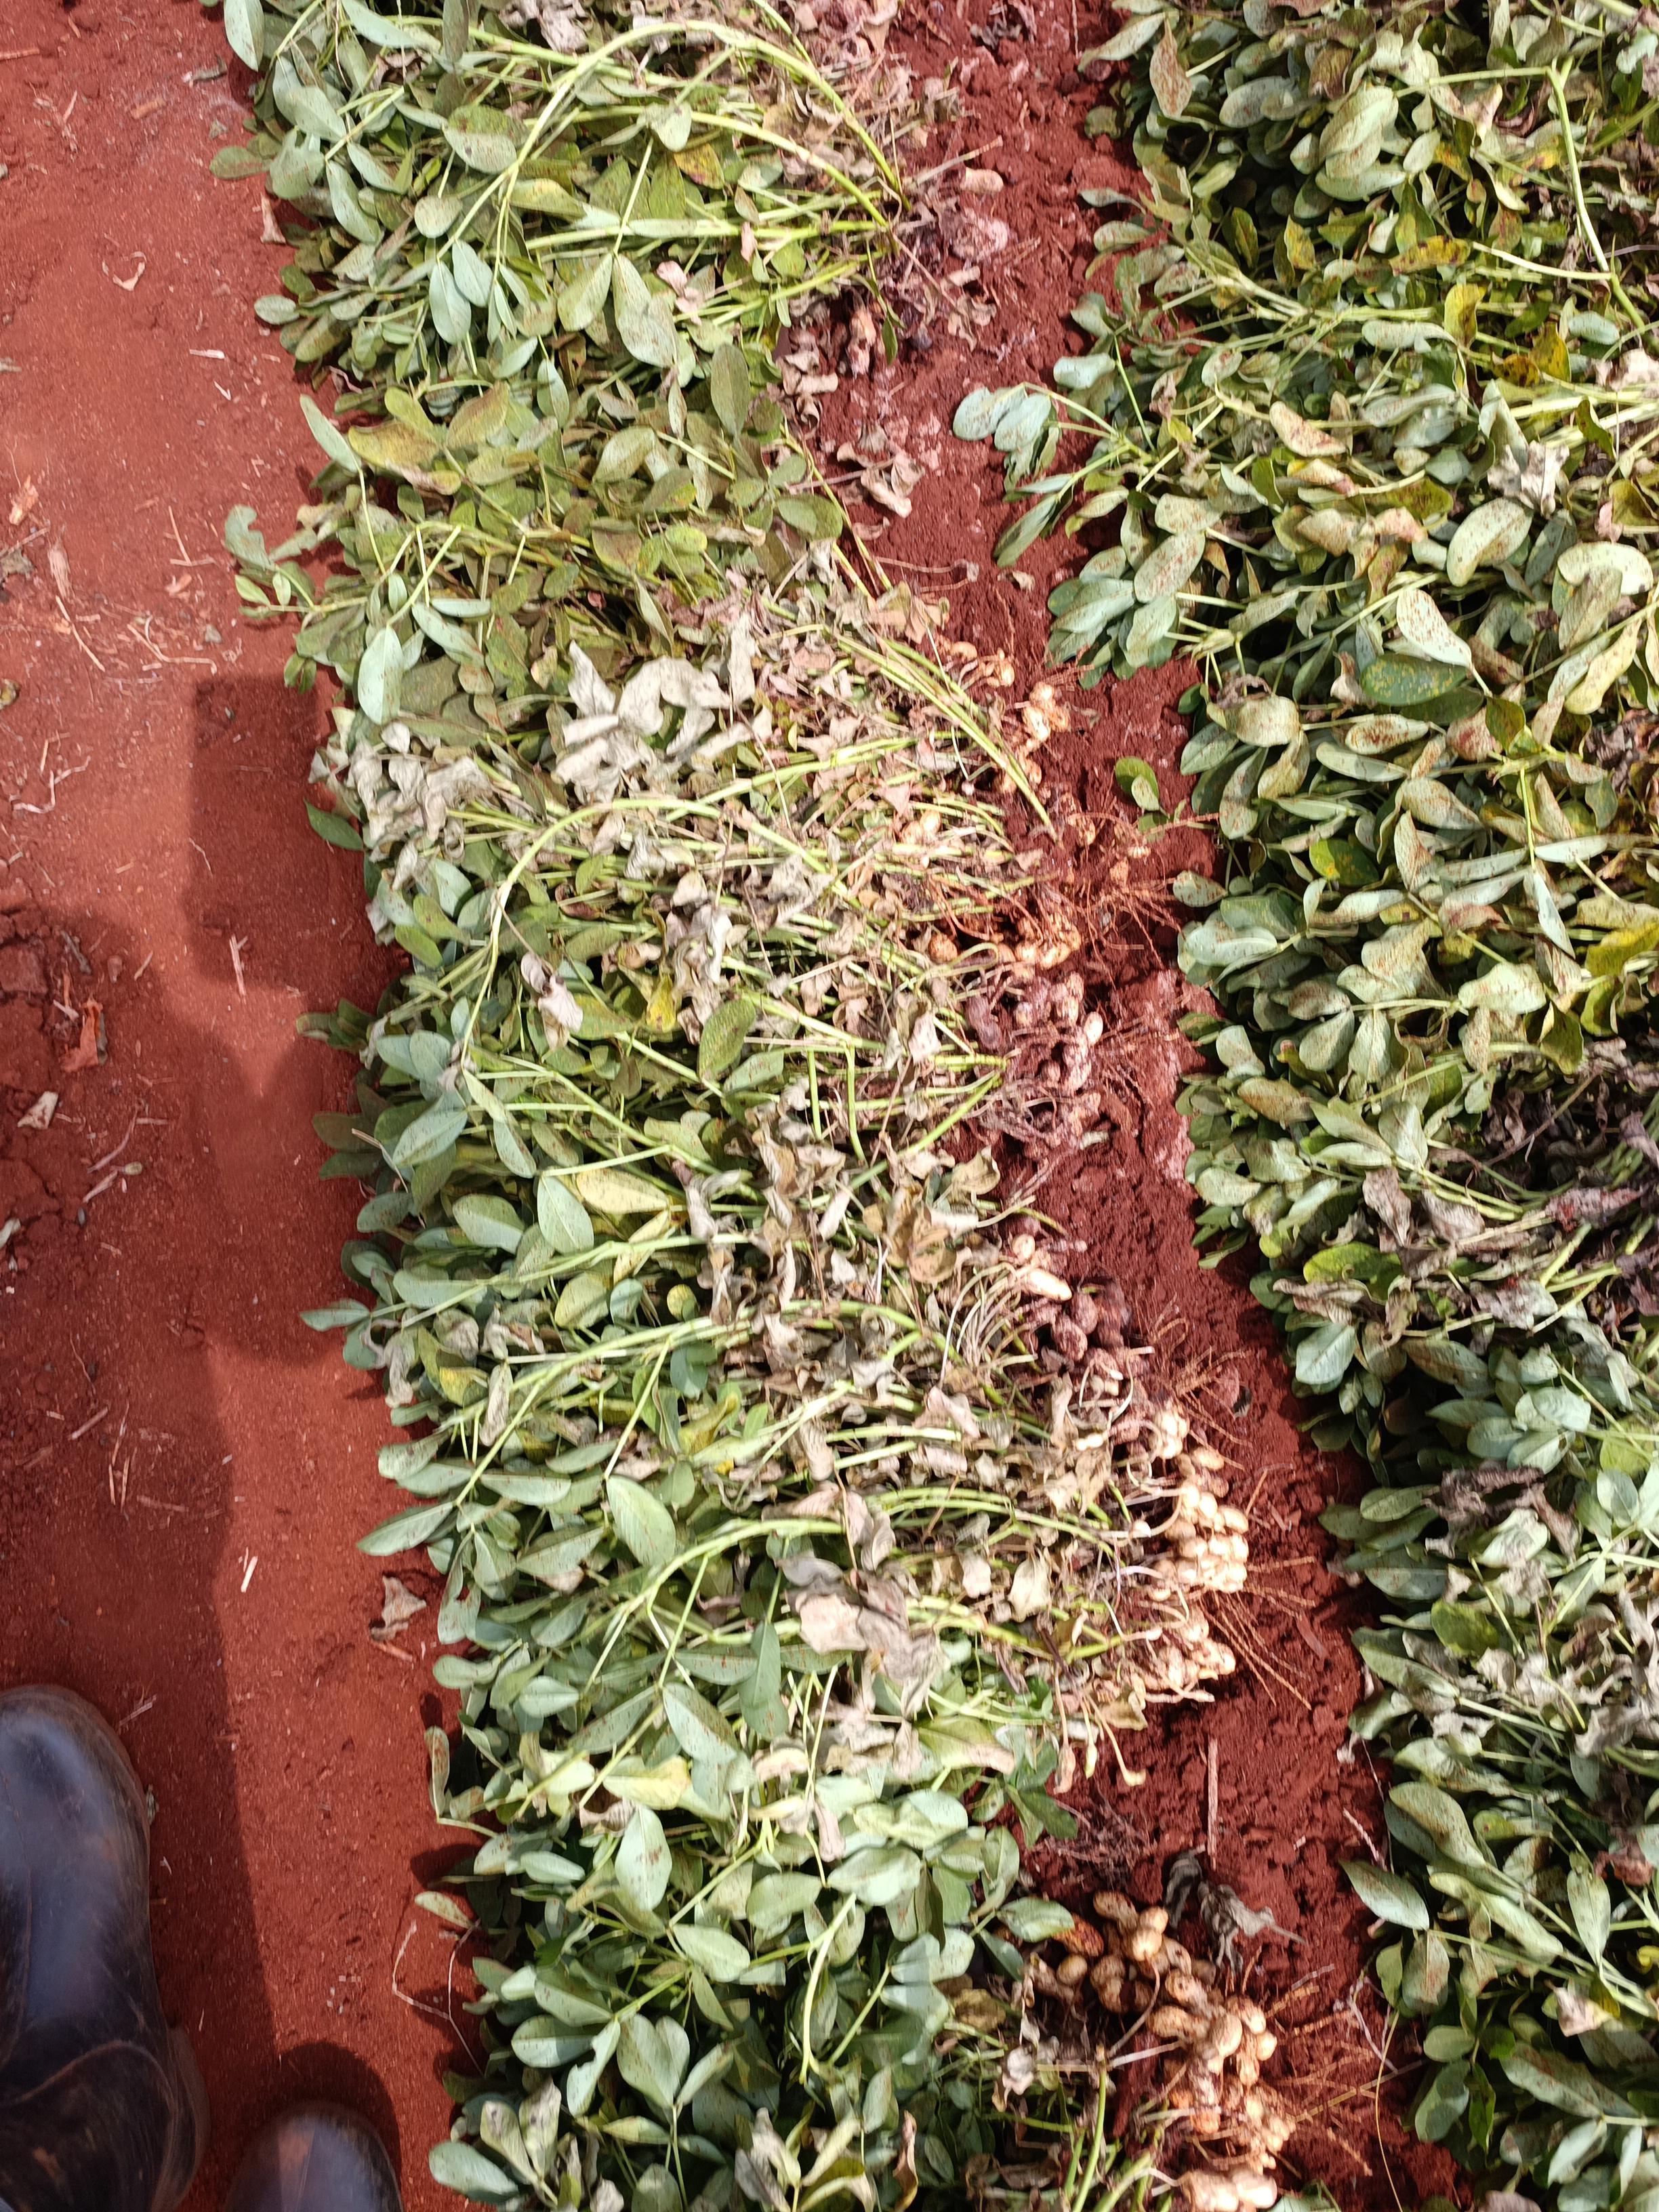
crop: groundnut
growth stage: harvest
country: Kenya
